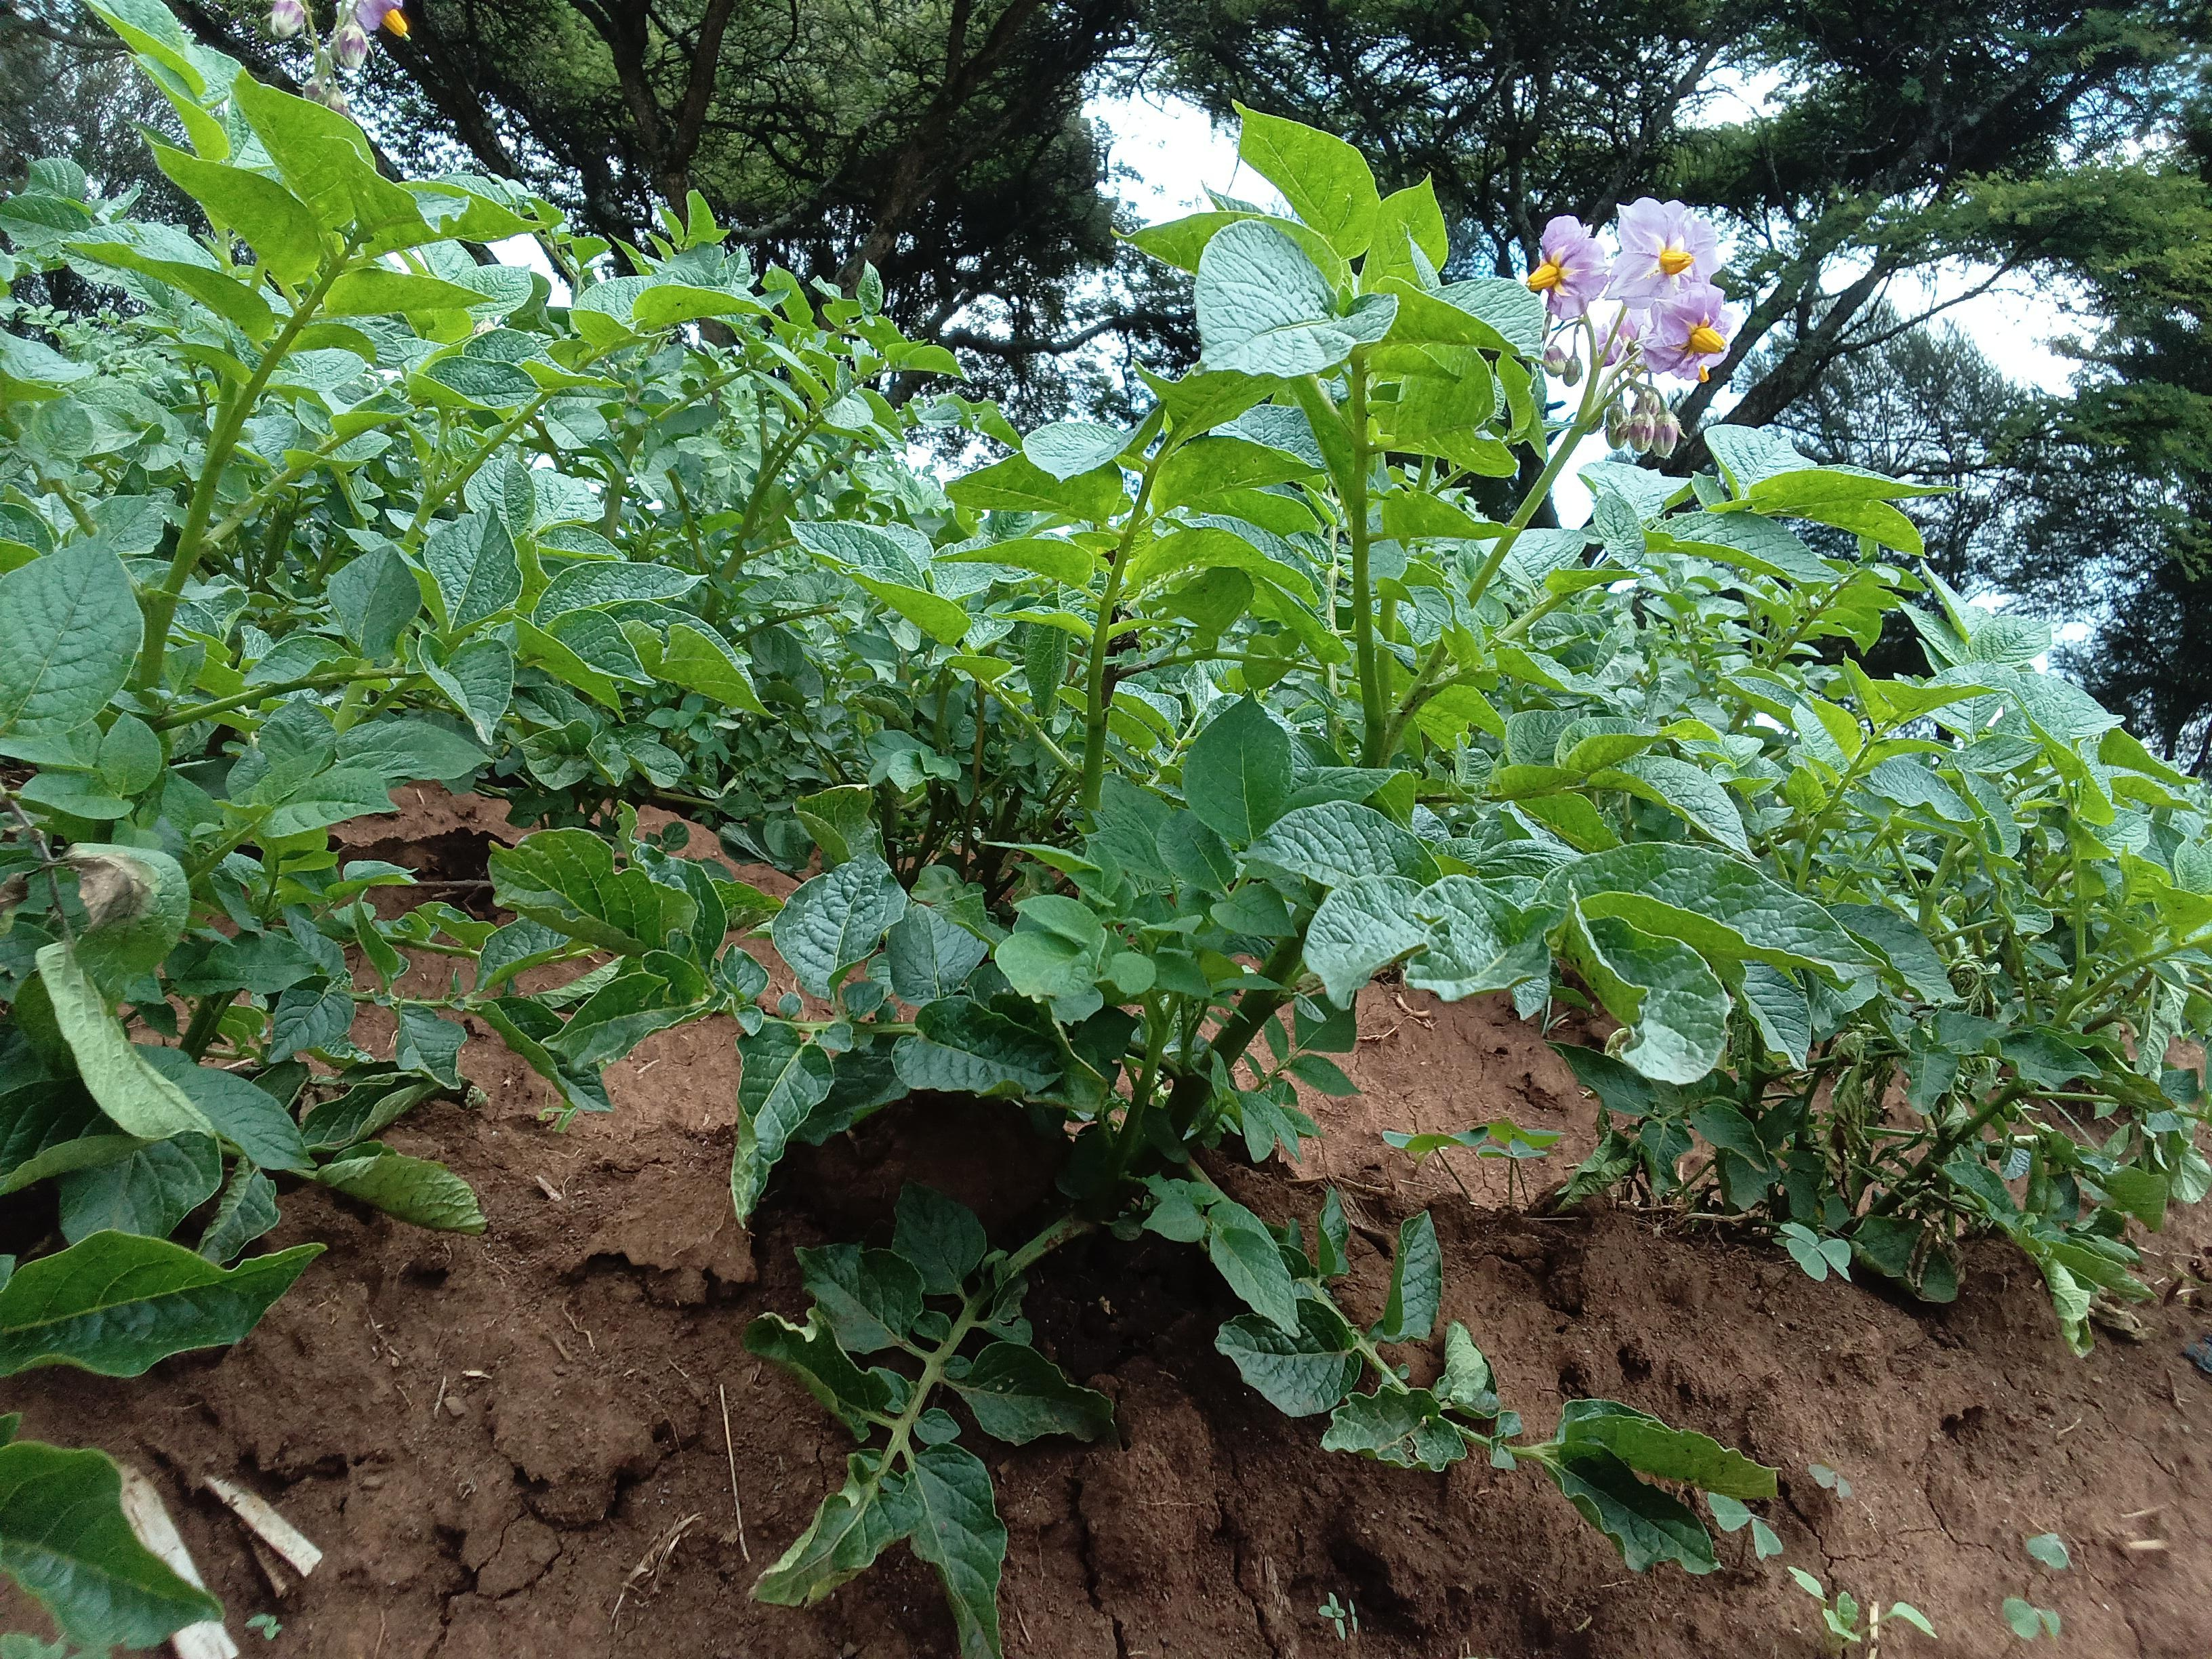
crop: potato
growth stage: flowering
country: Kenya
